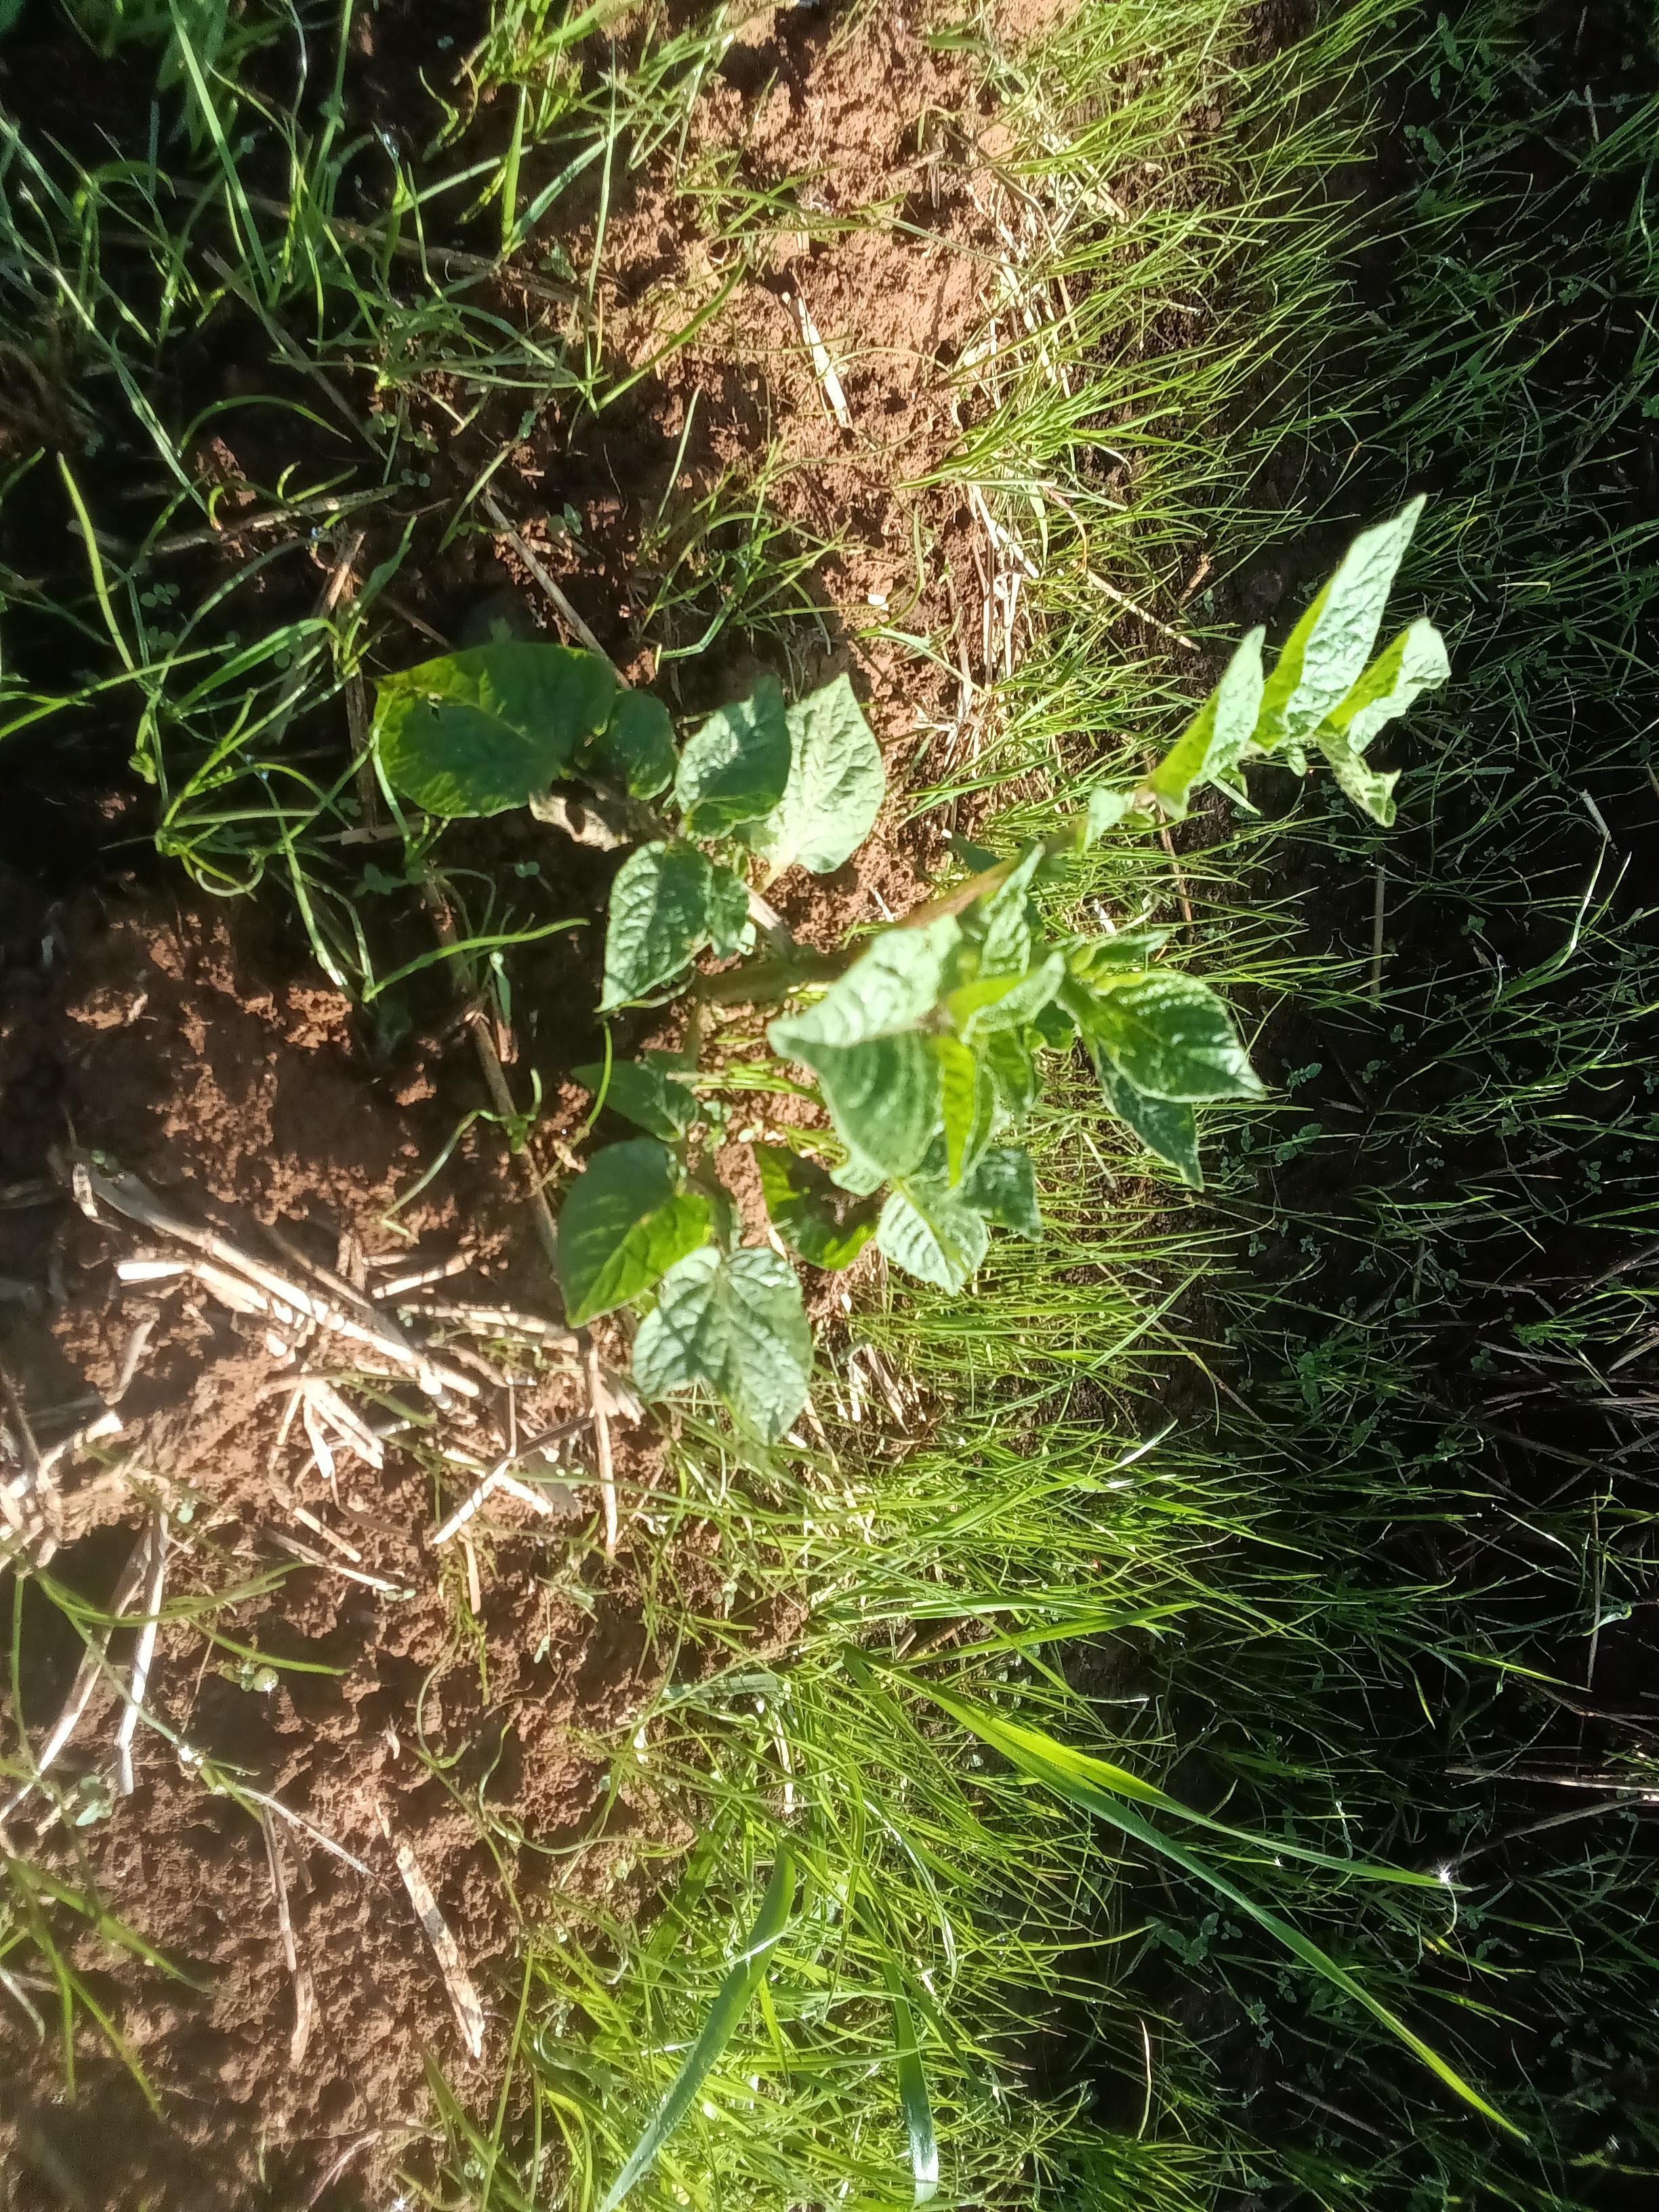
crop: potato
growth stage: vegetative
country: Kenya
